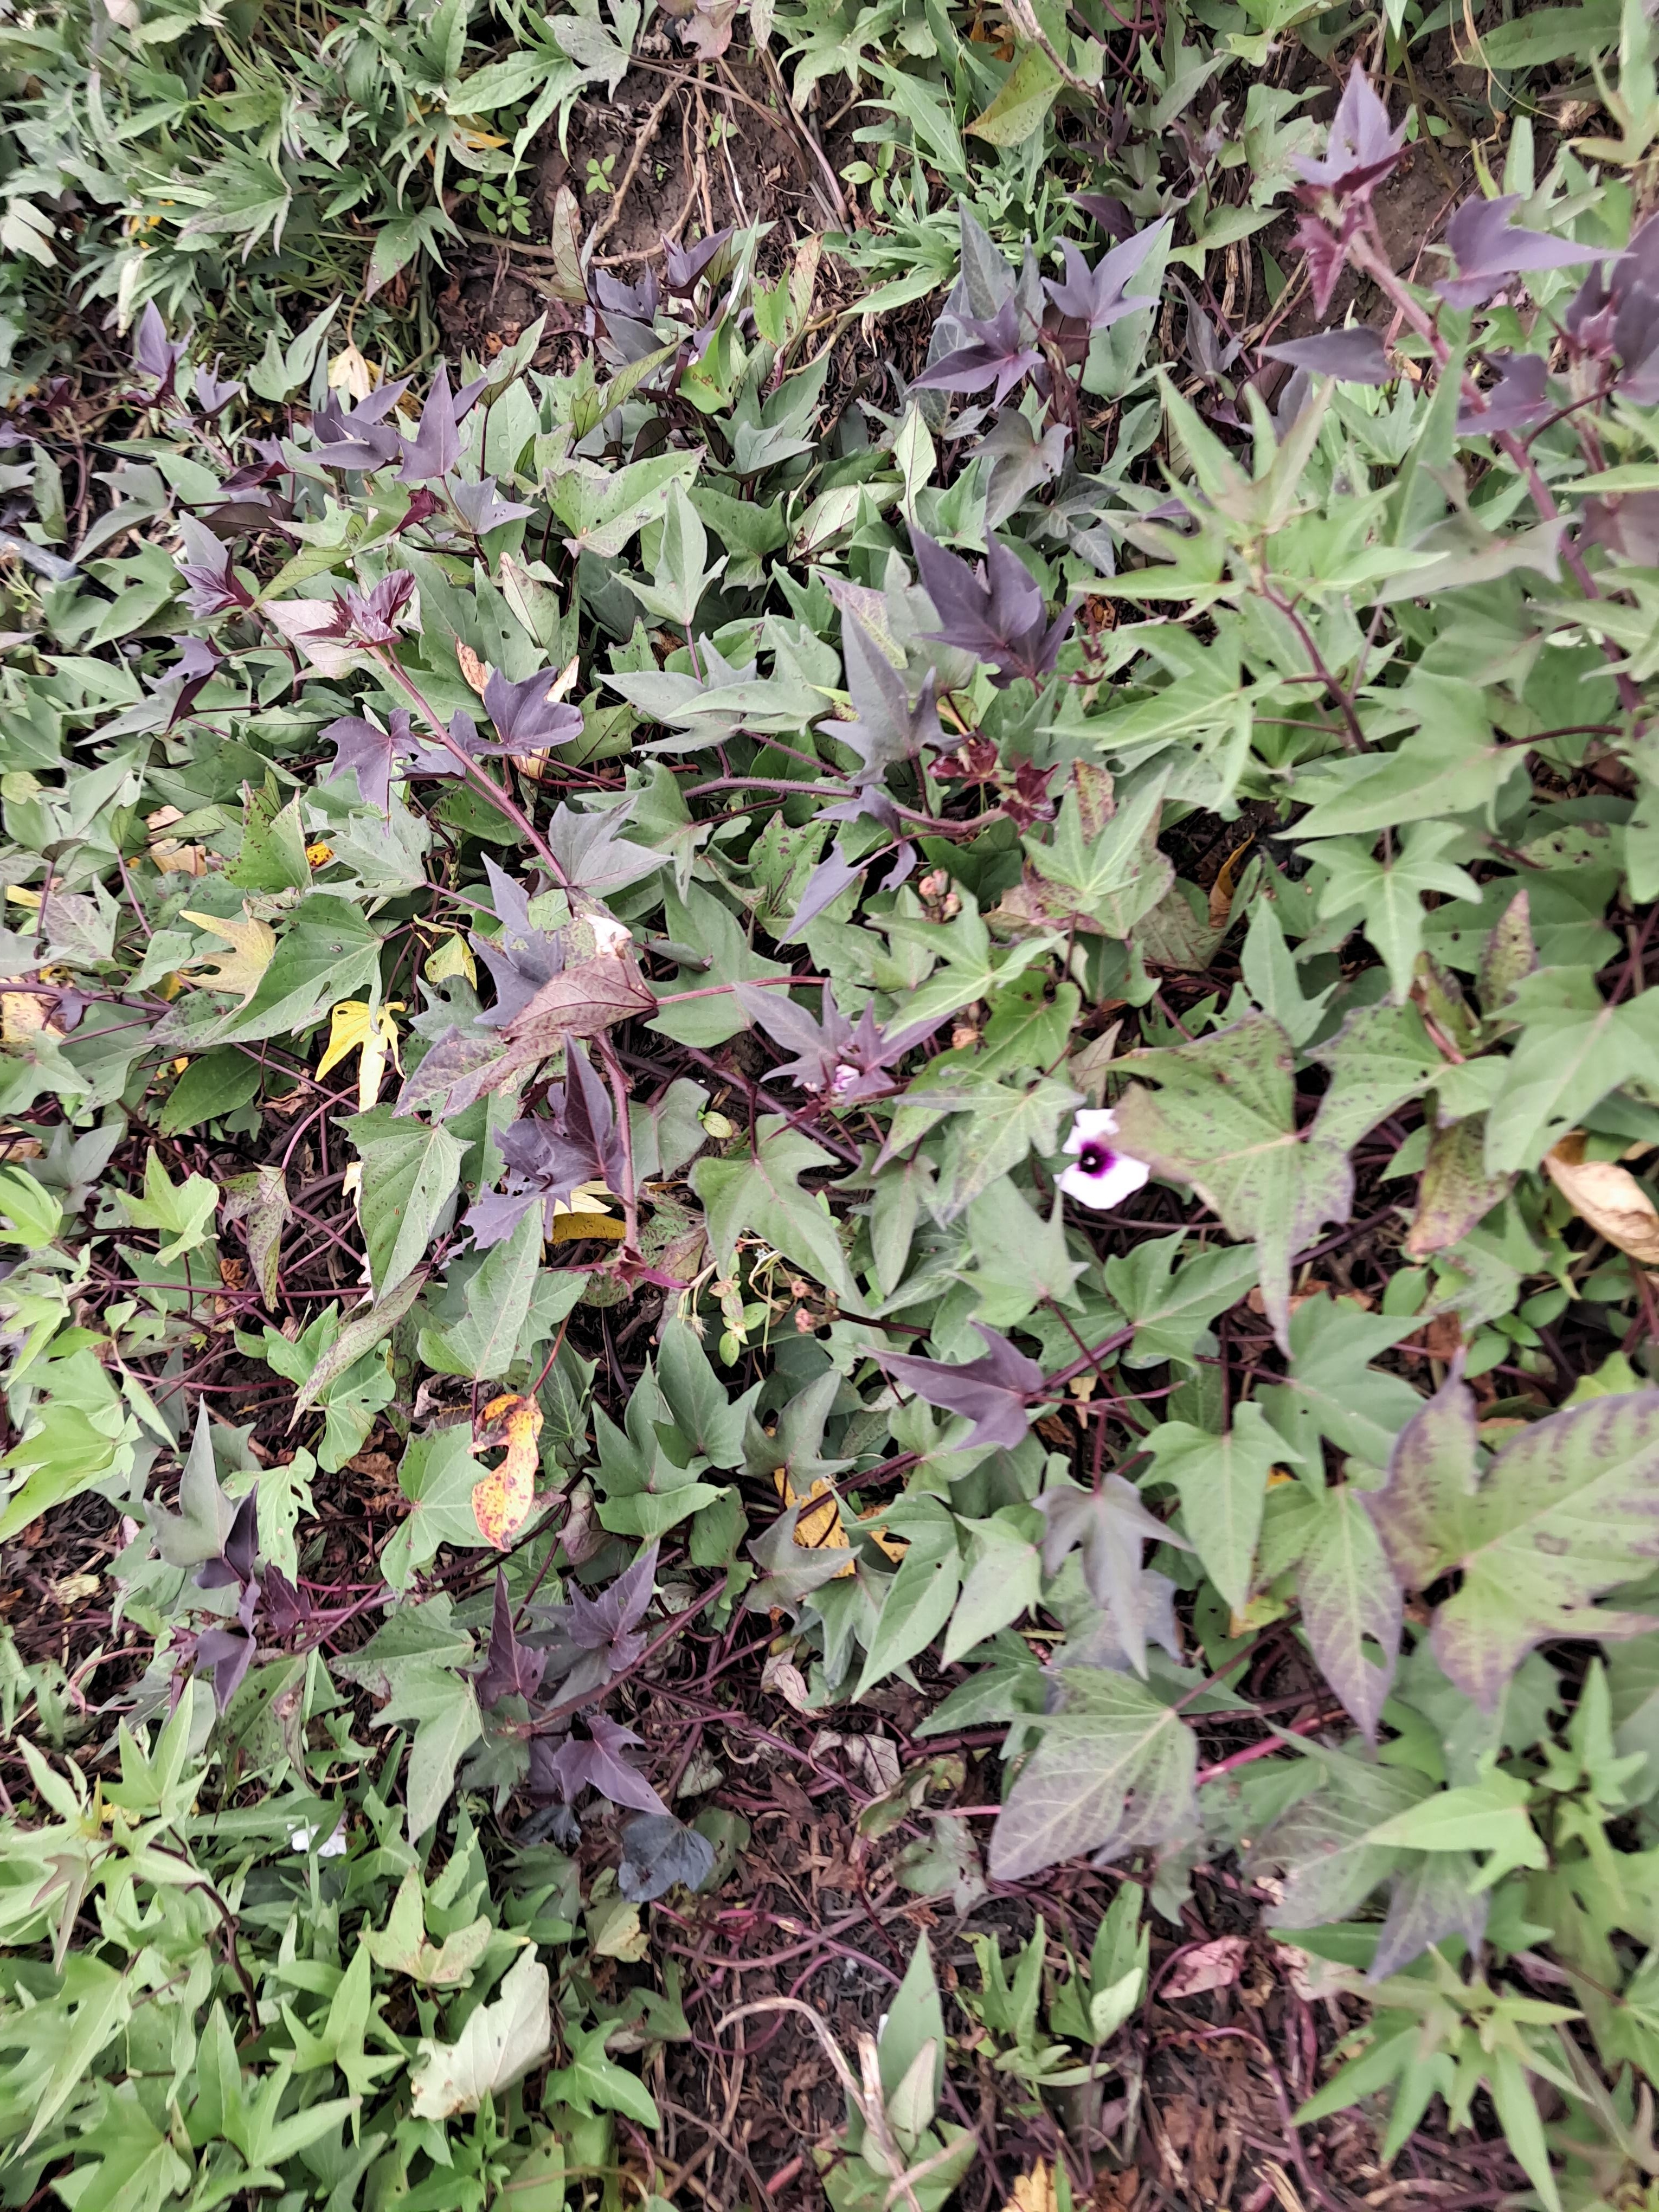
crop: sweet potato
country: Tanzania
